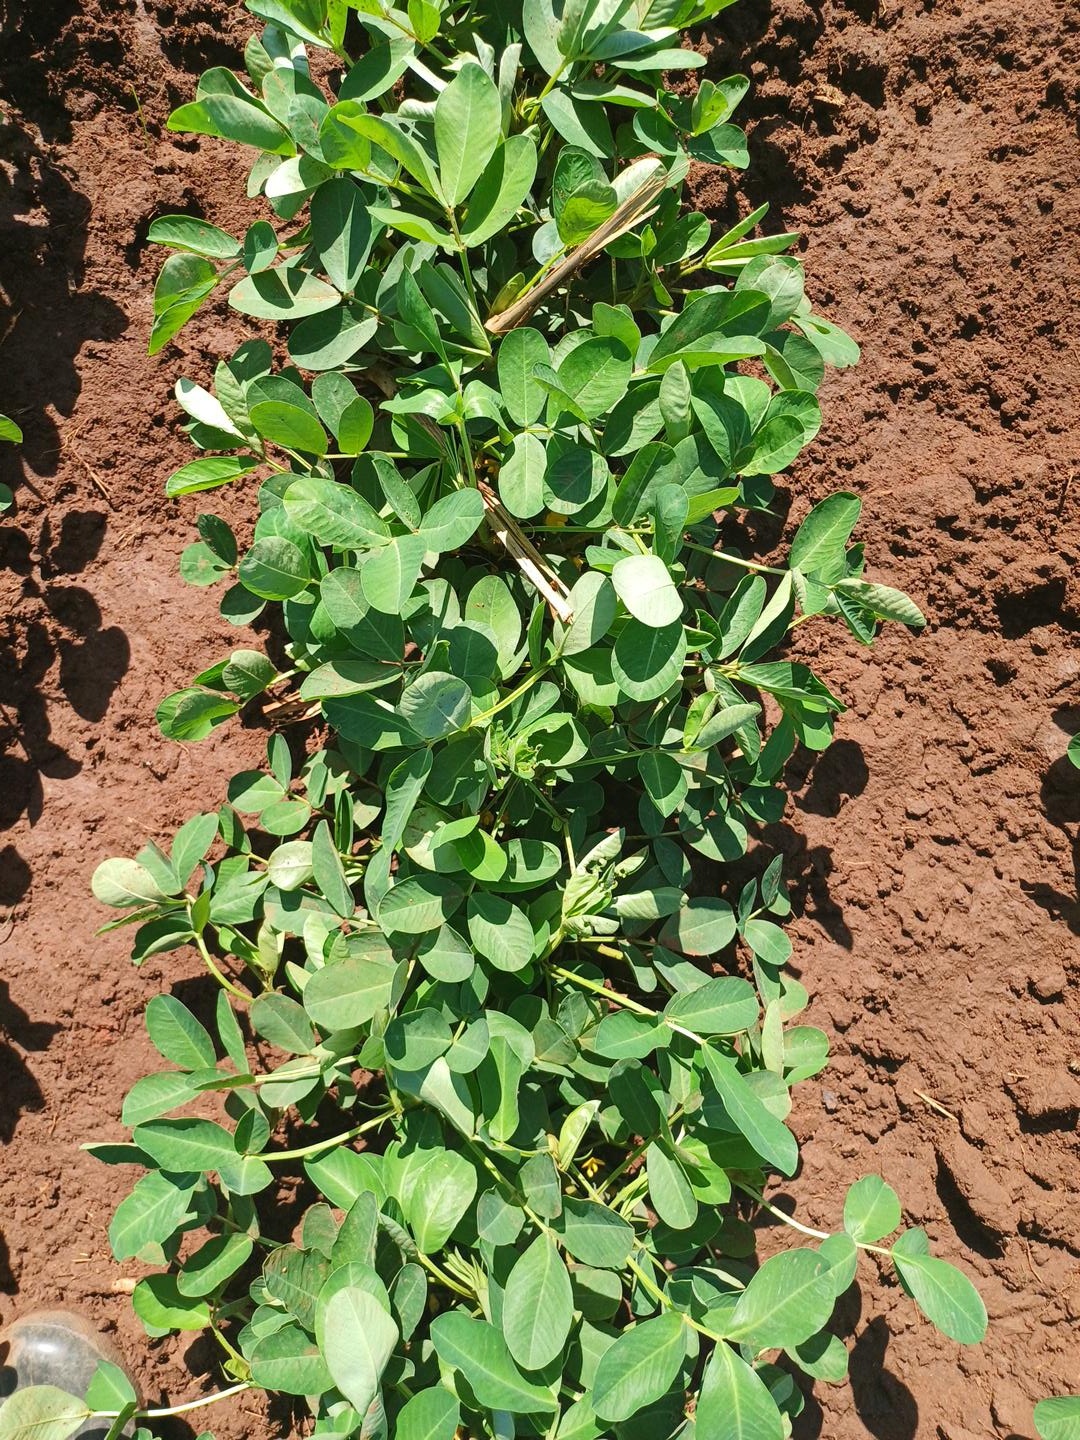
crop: groundnut
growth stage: flowering
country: Kenya
